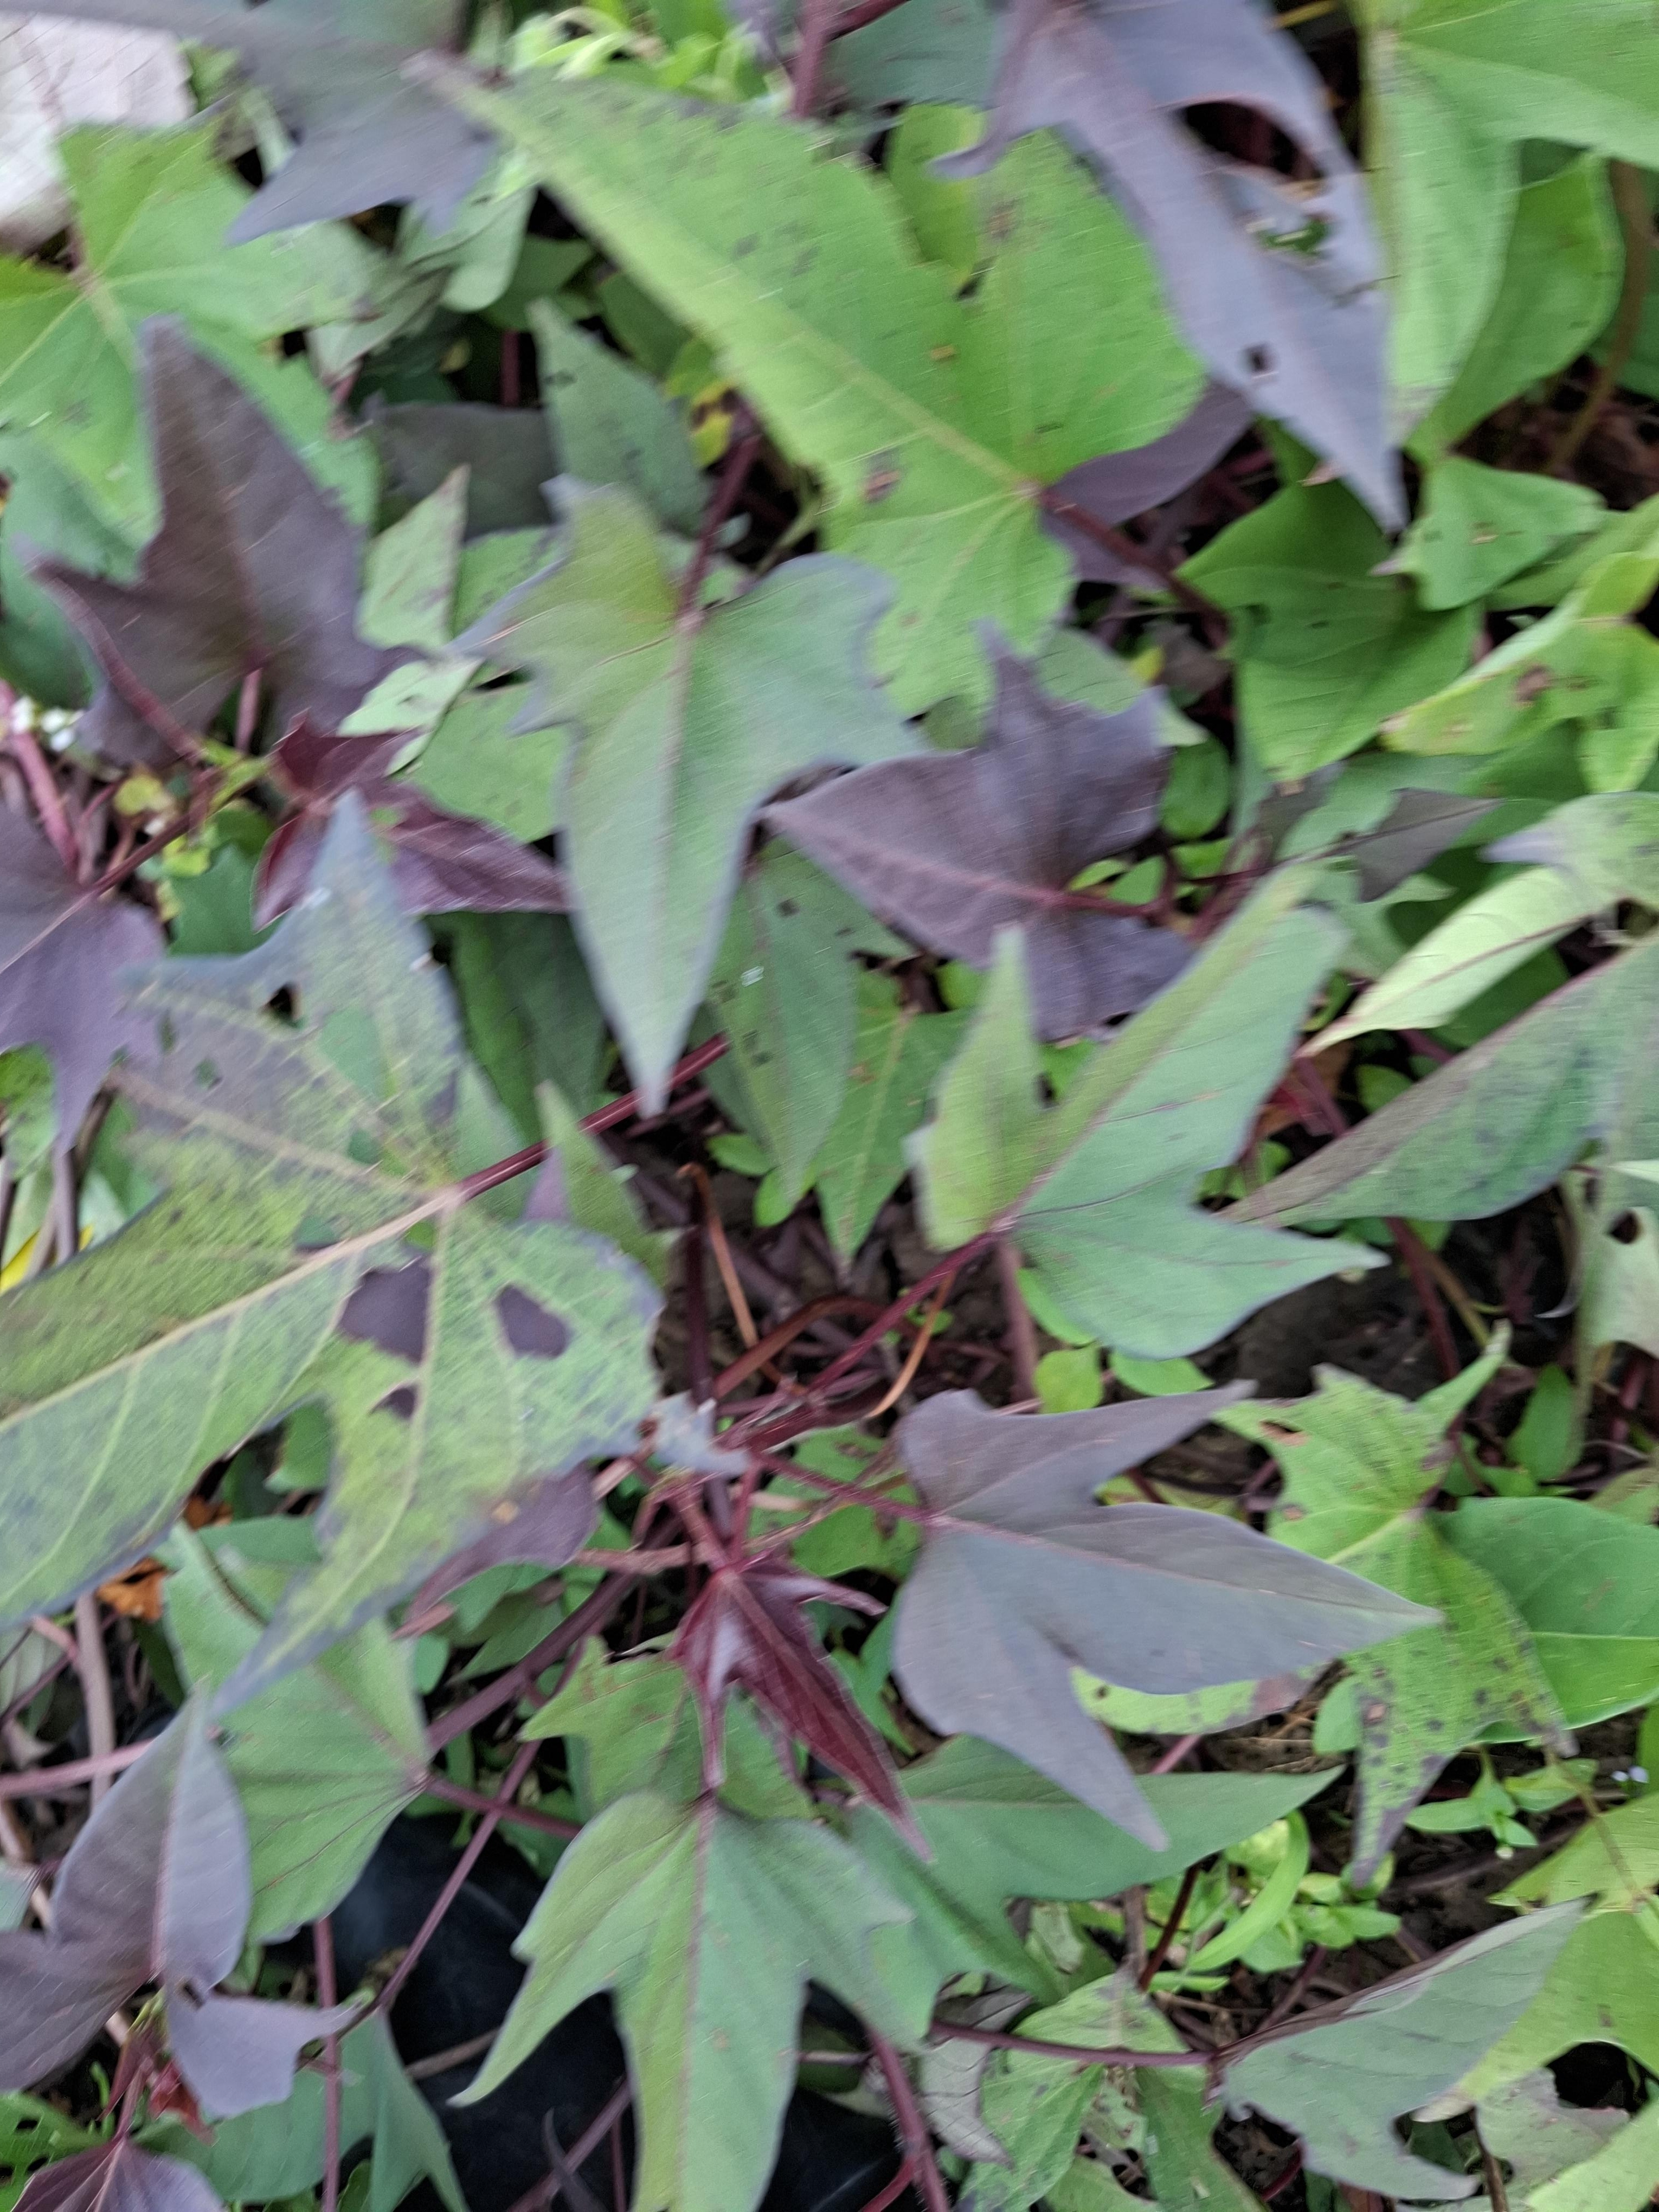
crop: sweet potato
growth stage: flowering
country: Tanzania
